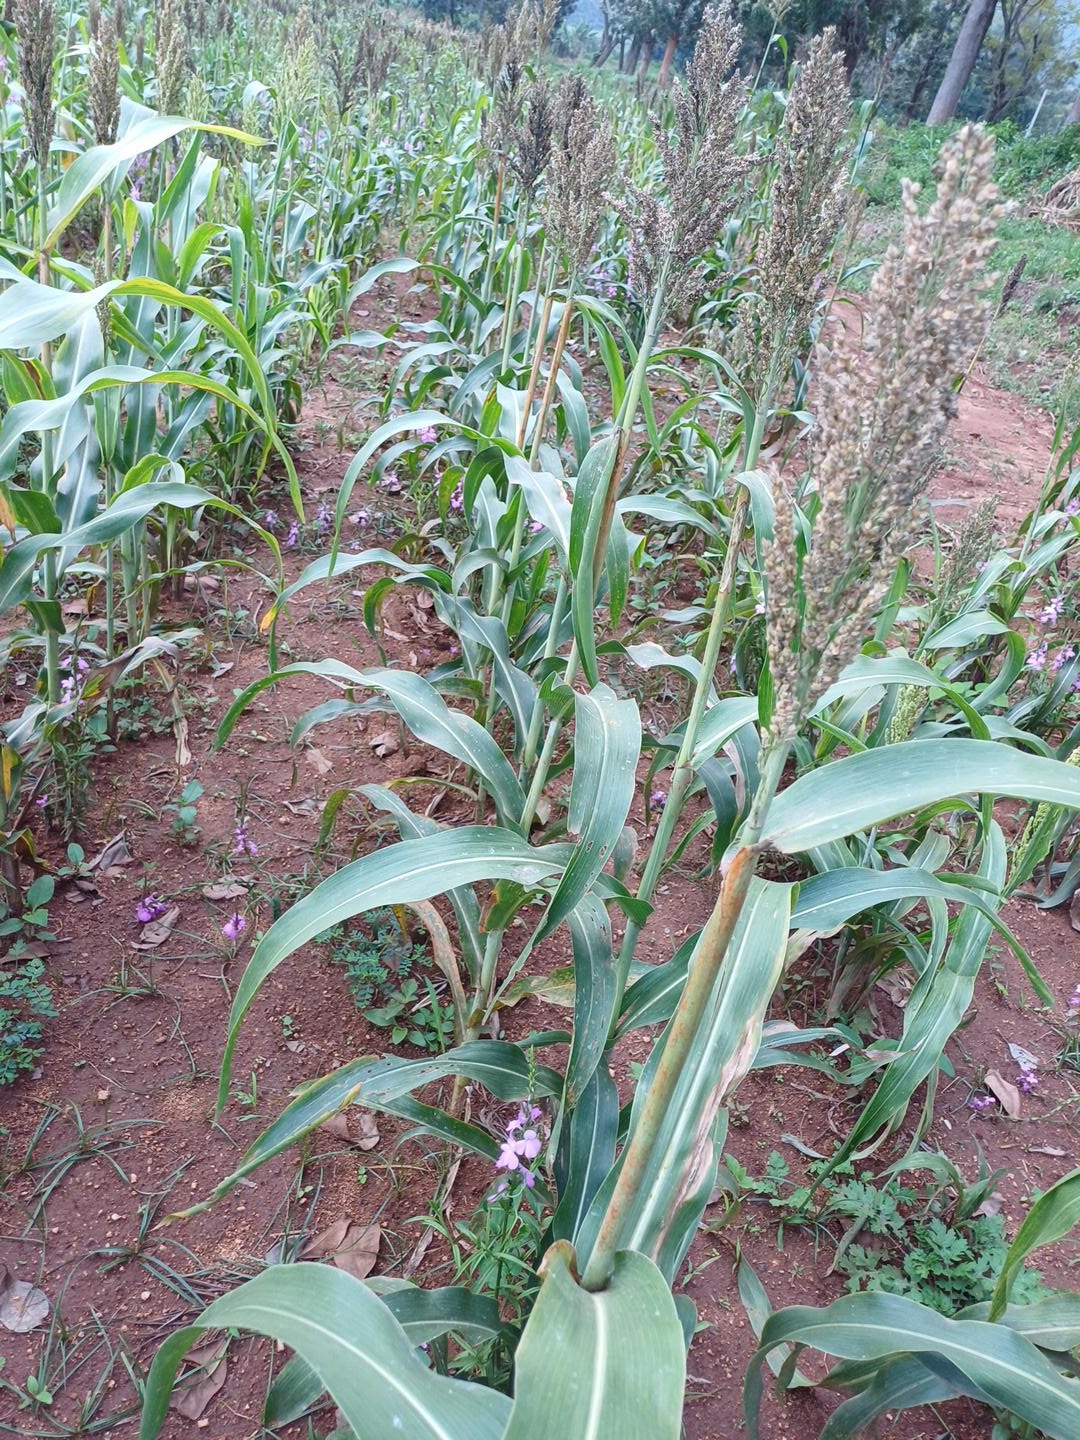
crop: sorghum
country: Kenya
